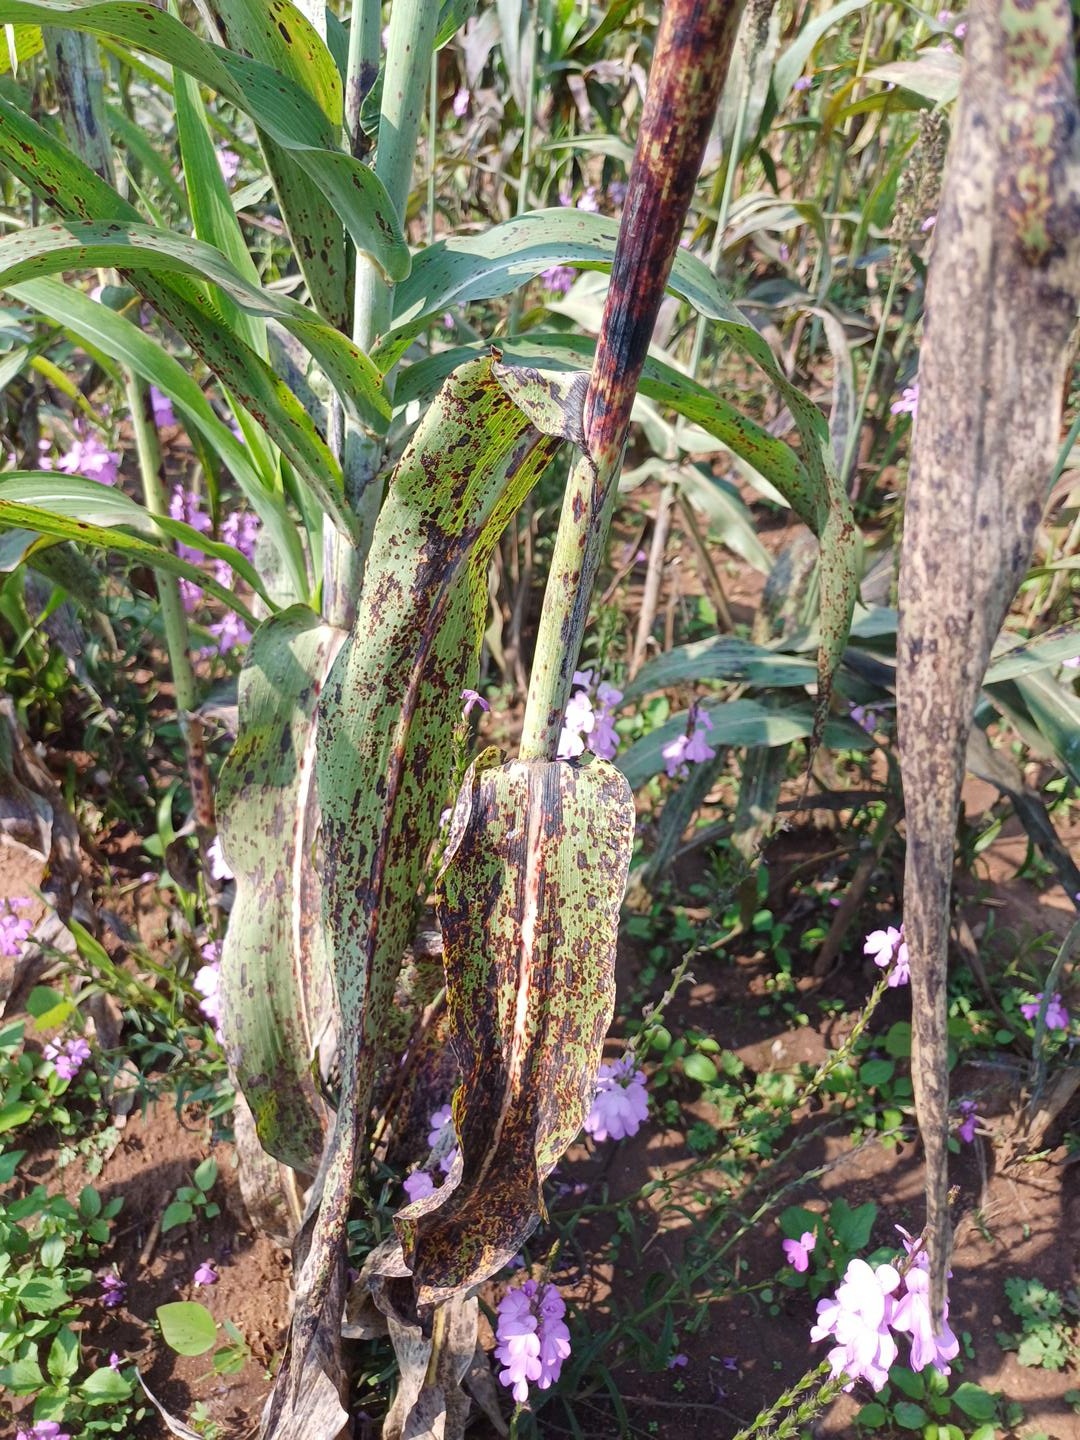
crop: sorghum
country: Kenya
